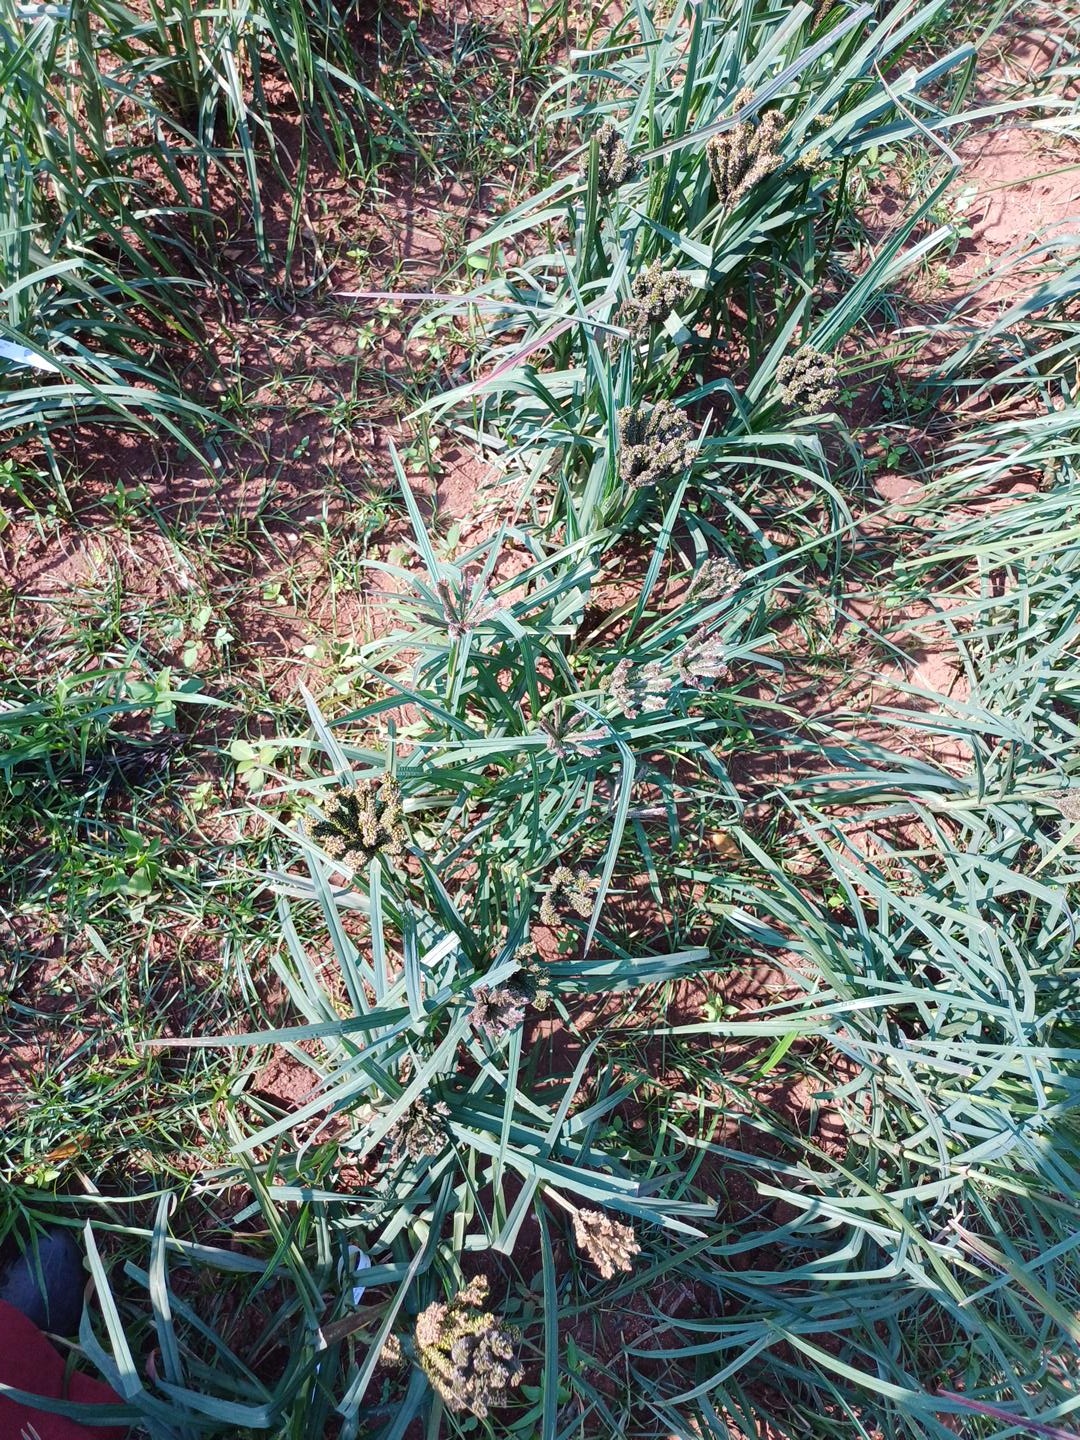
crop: finger millet
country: Kenya
